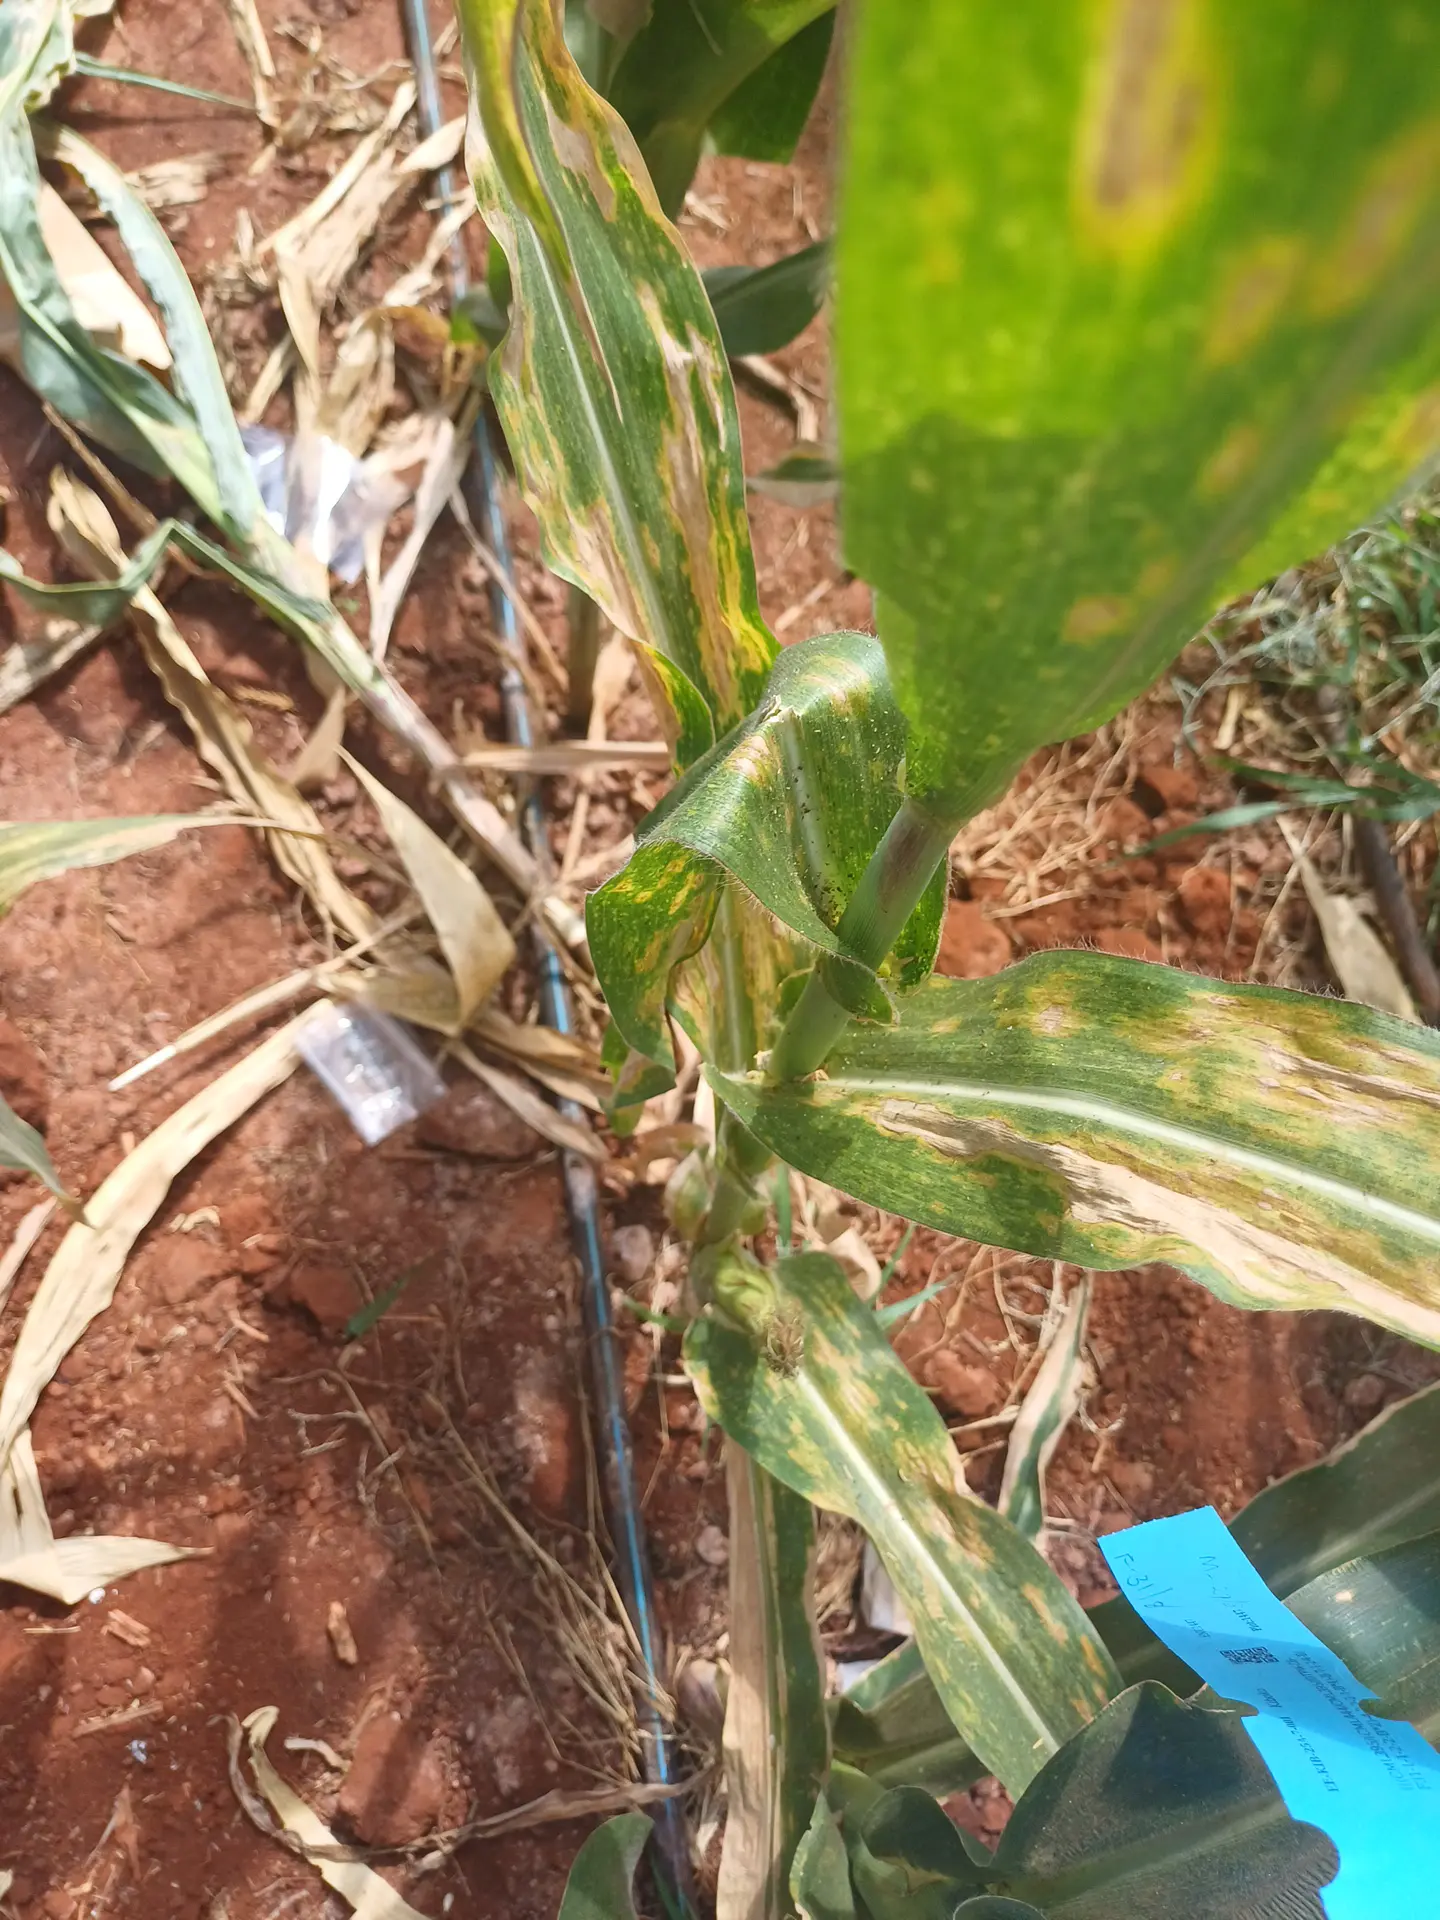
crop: maize
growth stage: flowering
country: Kenya
